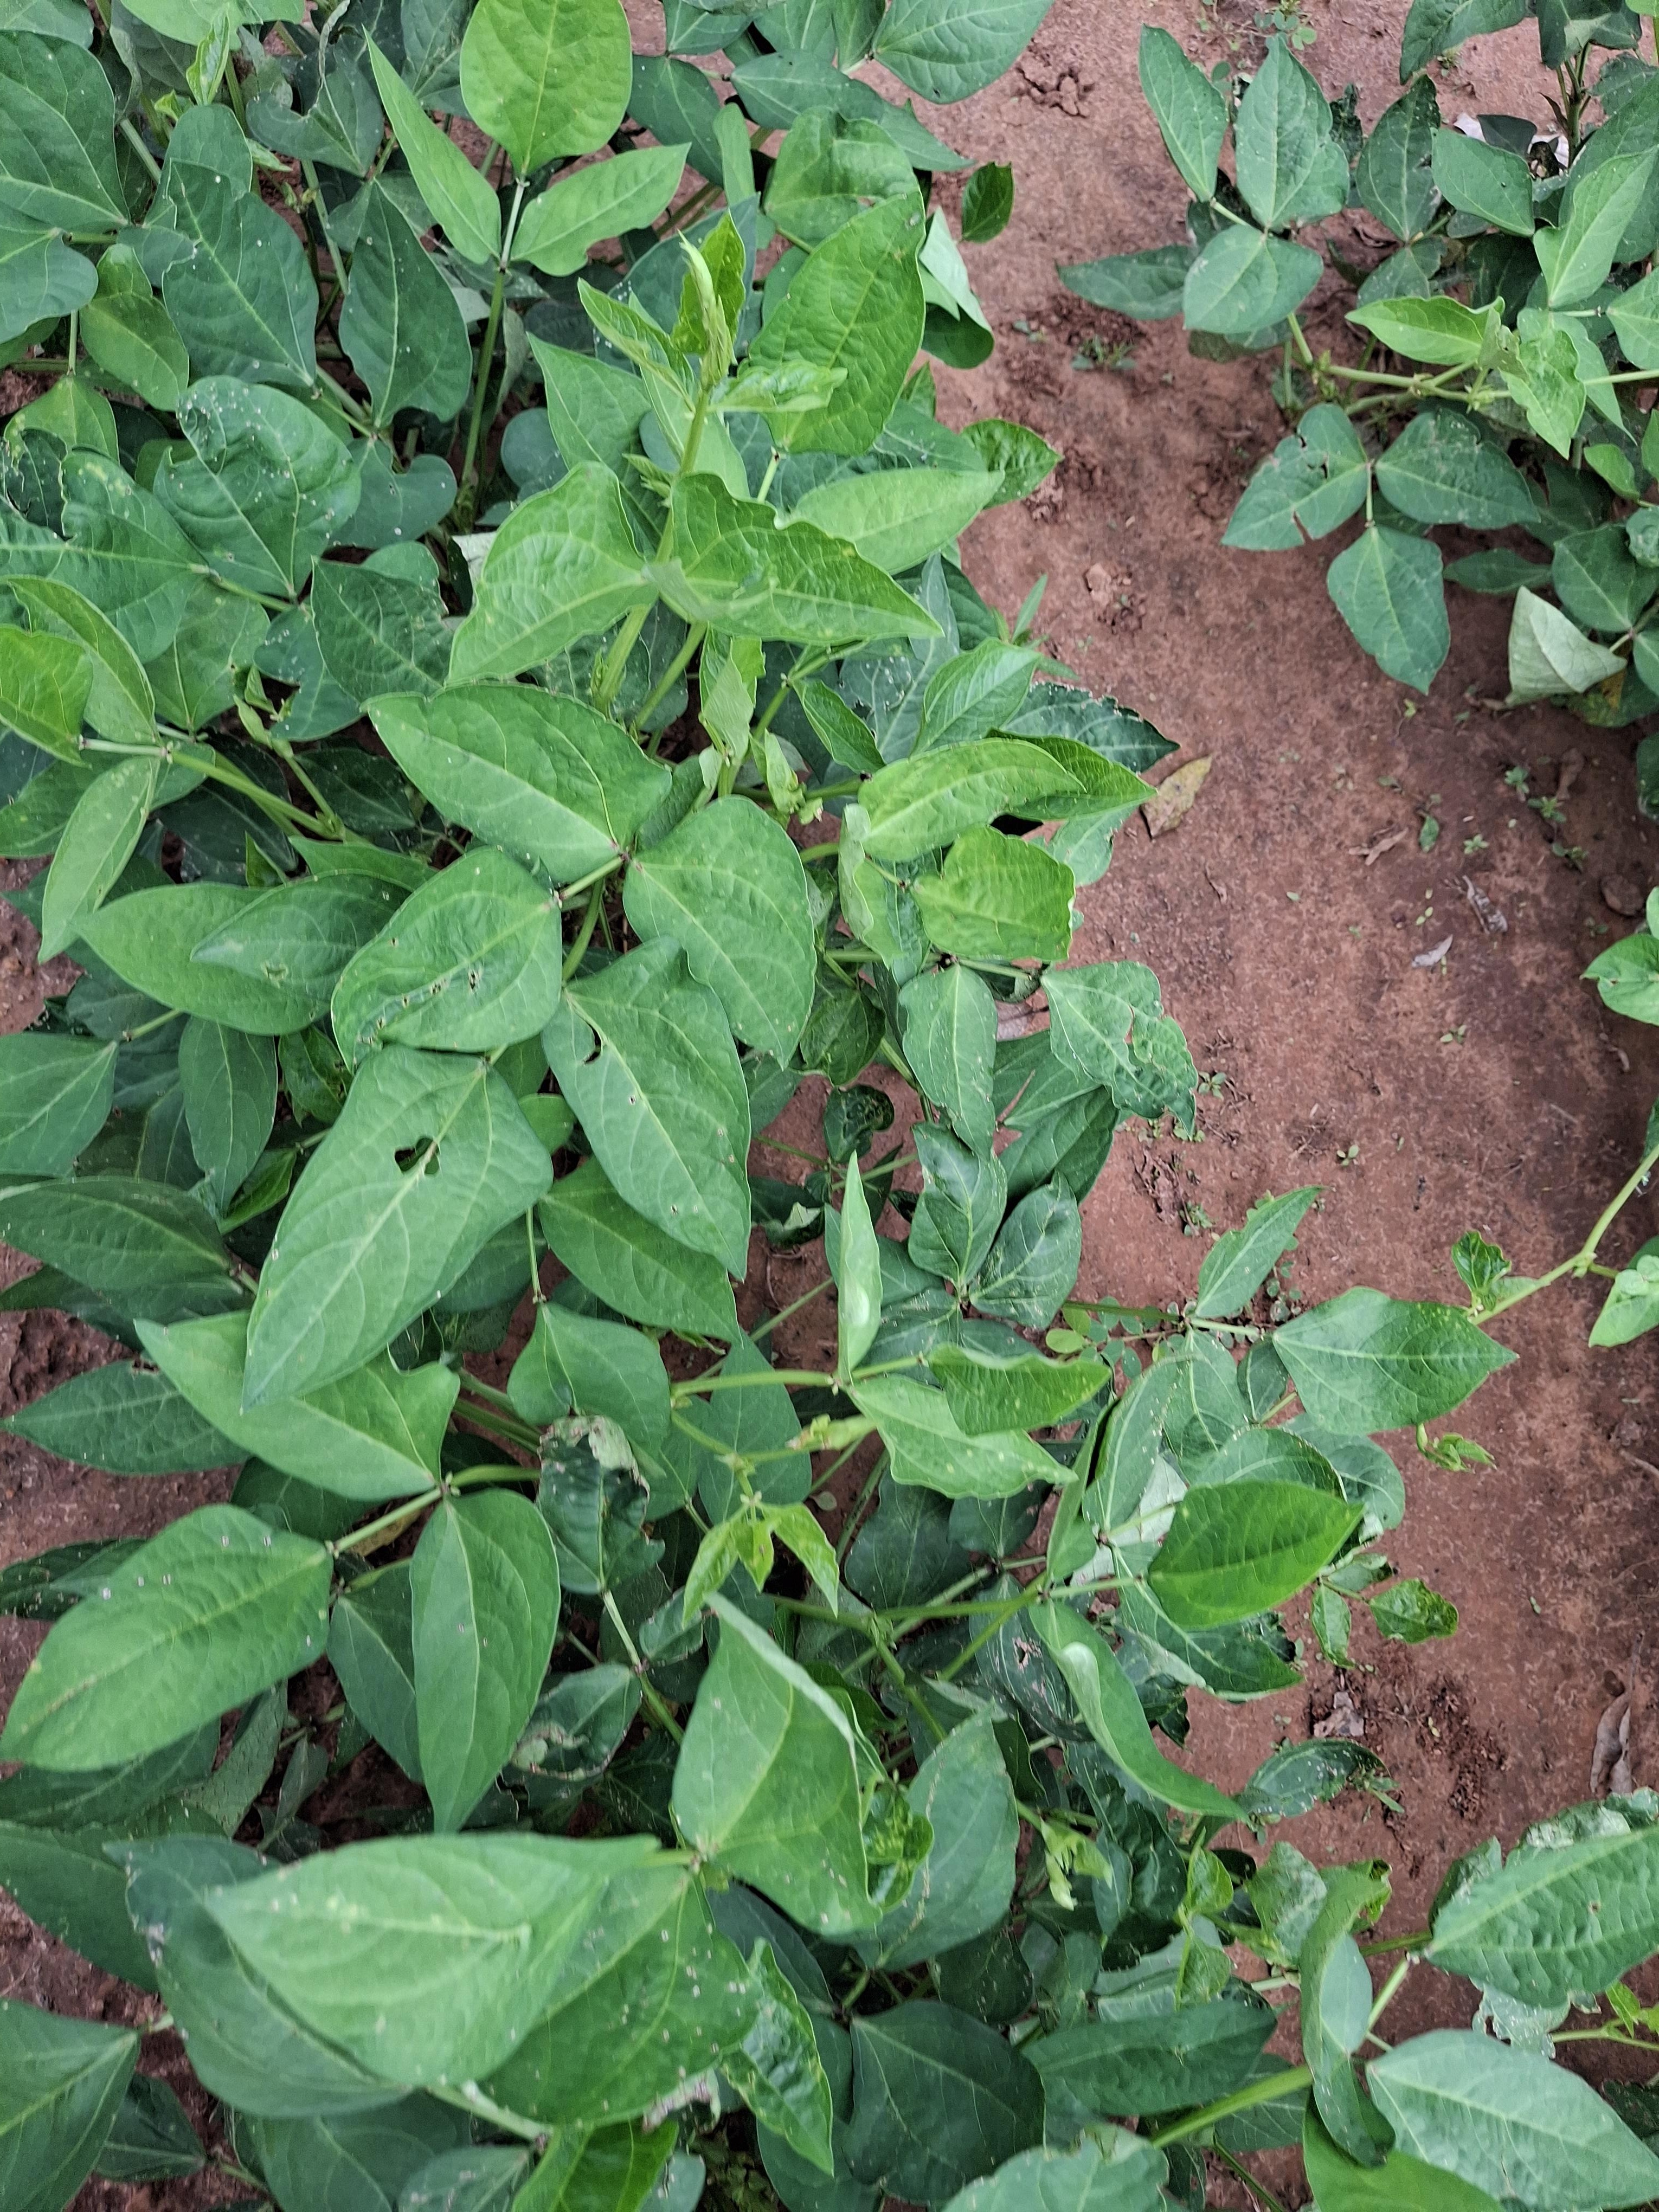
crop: cowpea
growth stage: flowering
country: Nigeria
